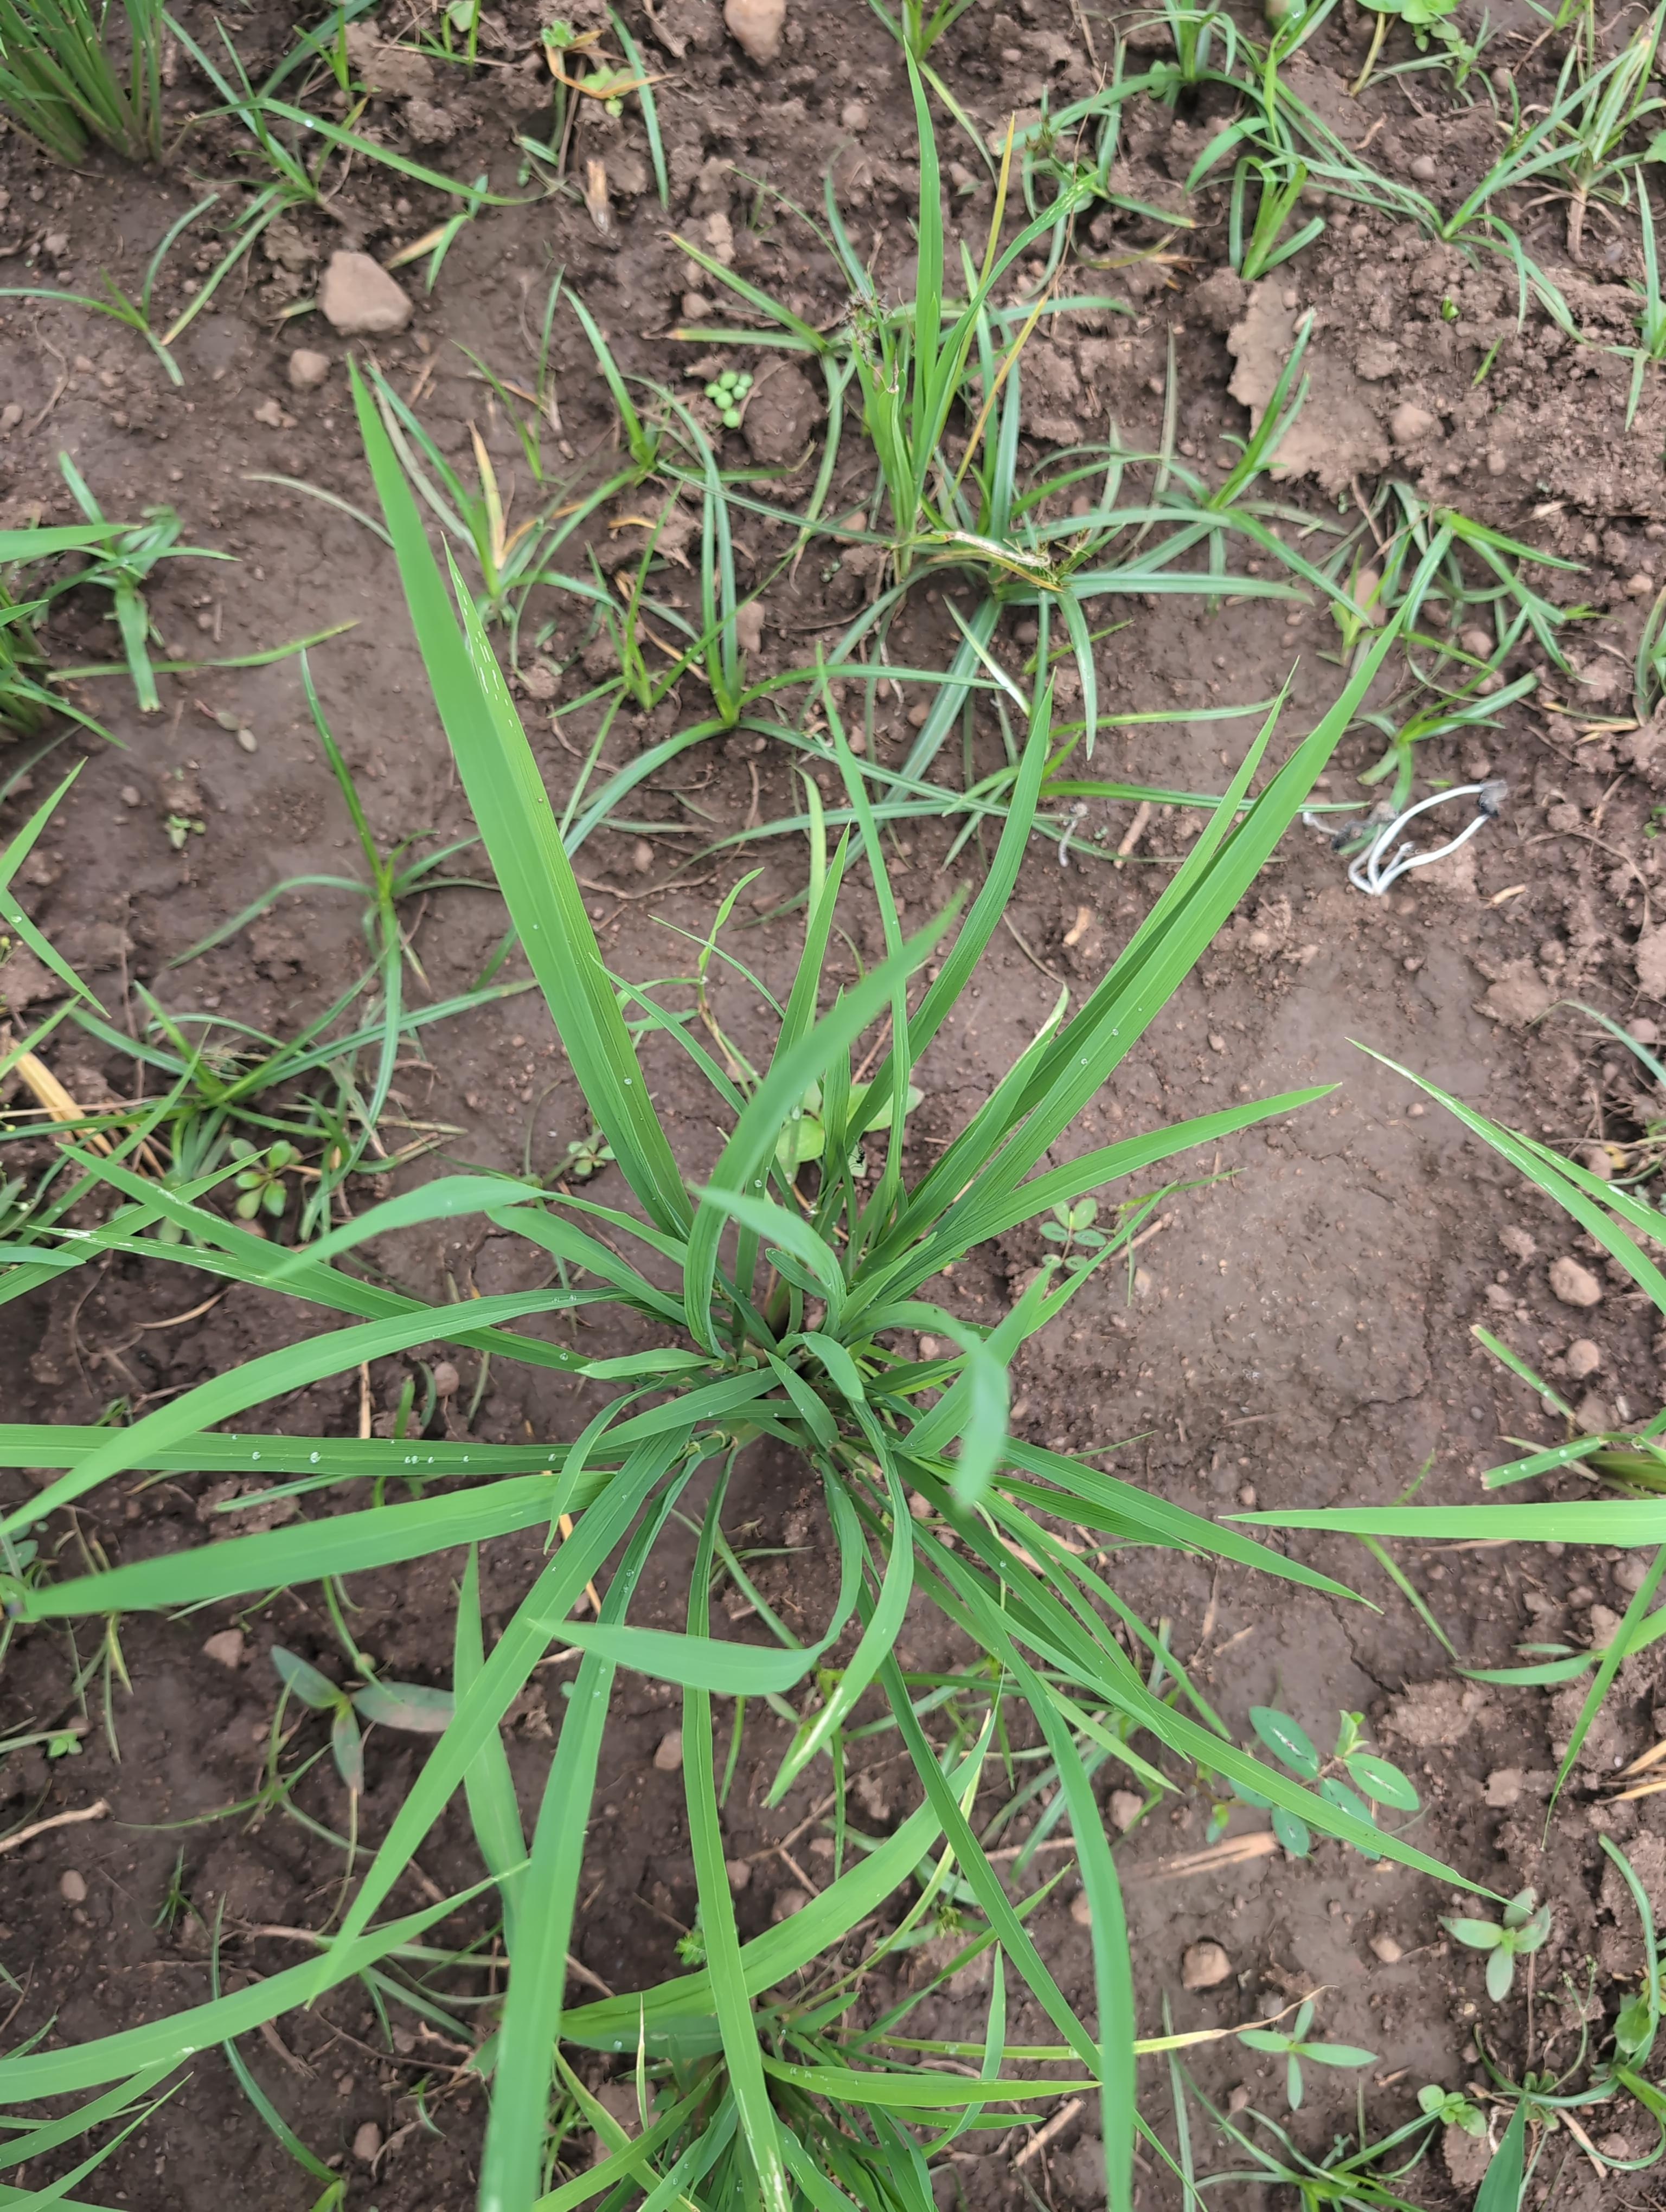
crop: rice
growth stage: tillering
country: Côte d'Ivoire
